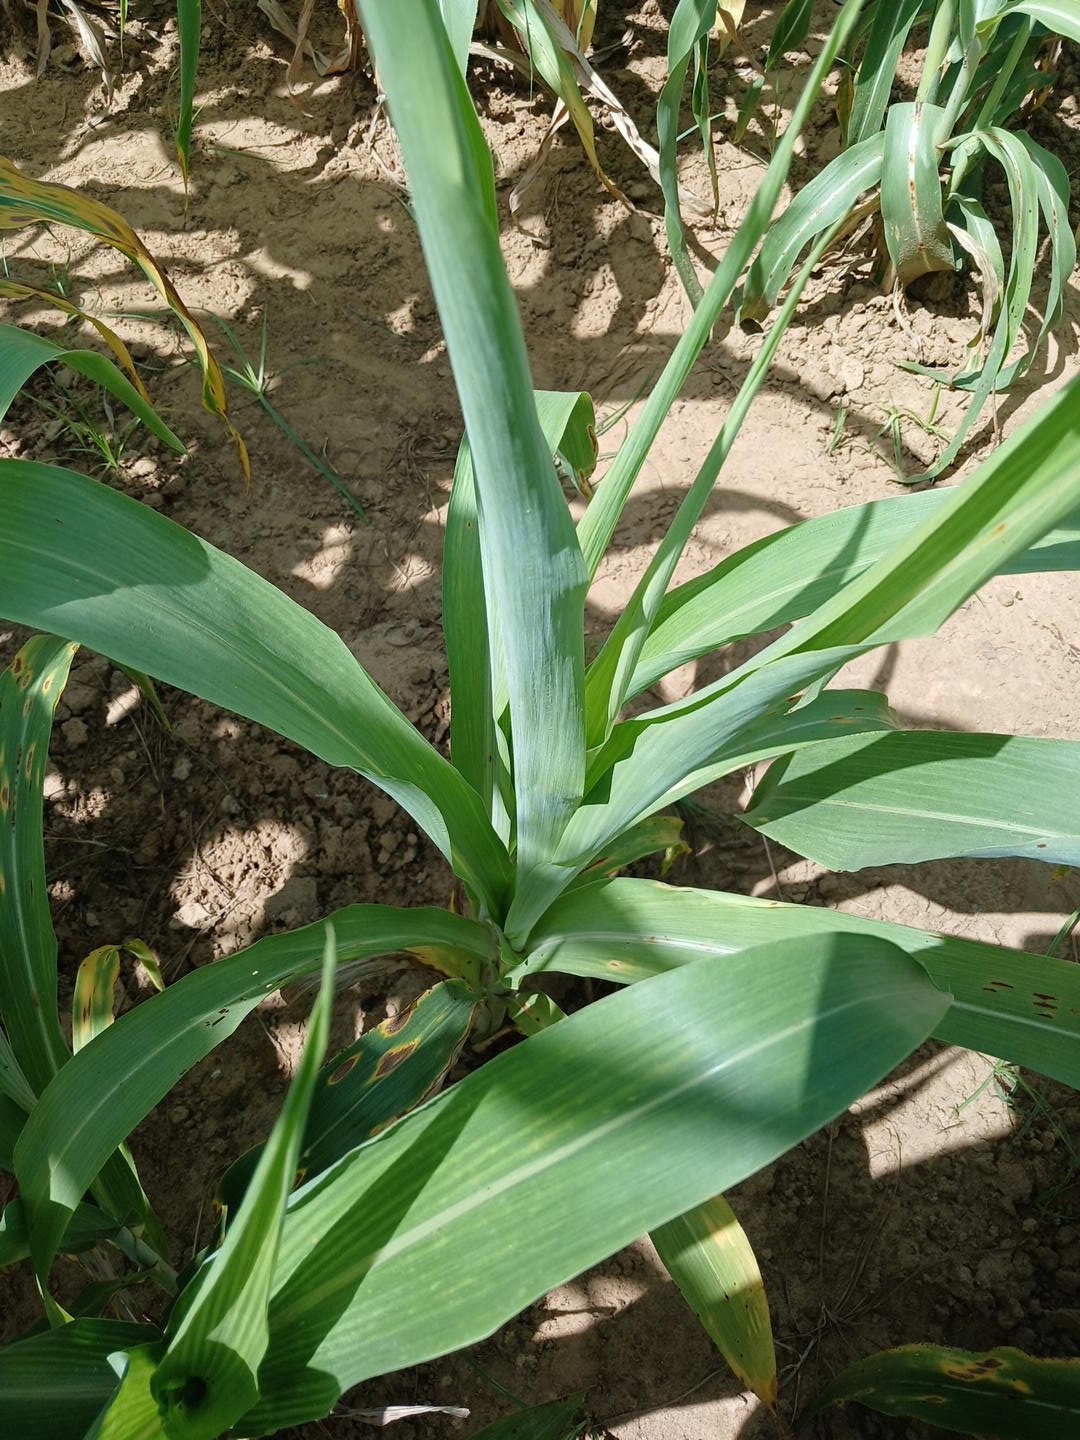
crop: sorghum
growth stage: vegetative
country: Senegal
